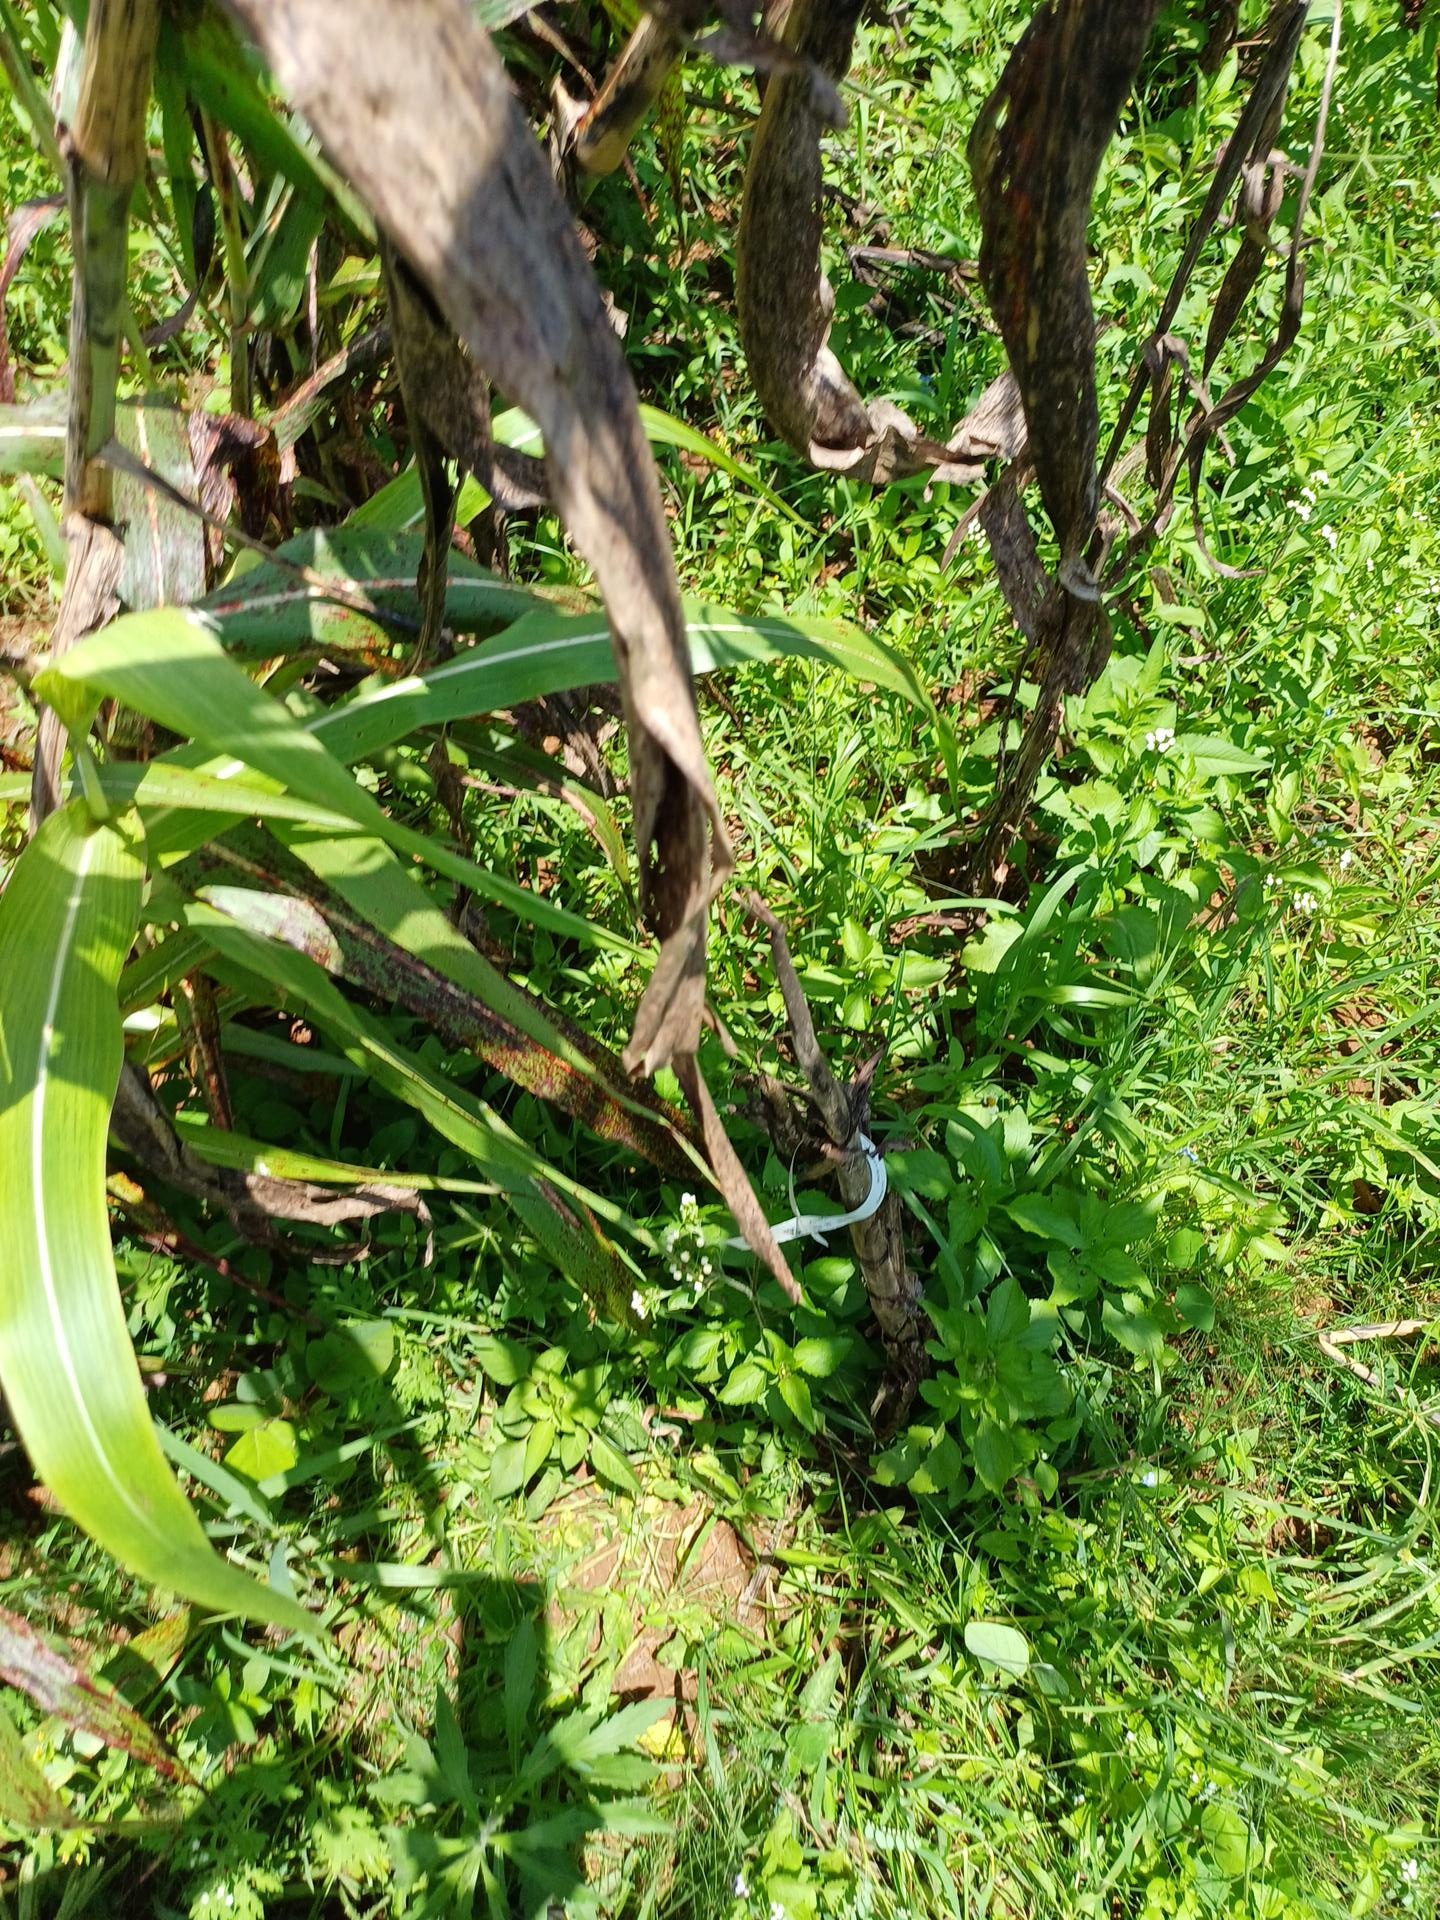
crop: sorghum
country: Kenya
